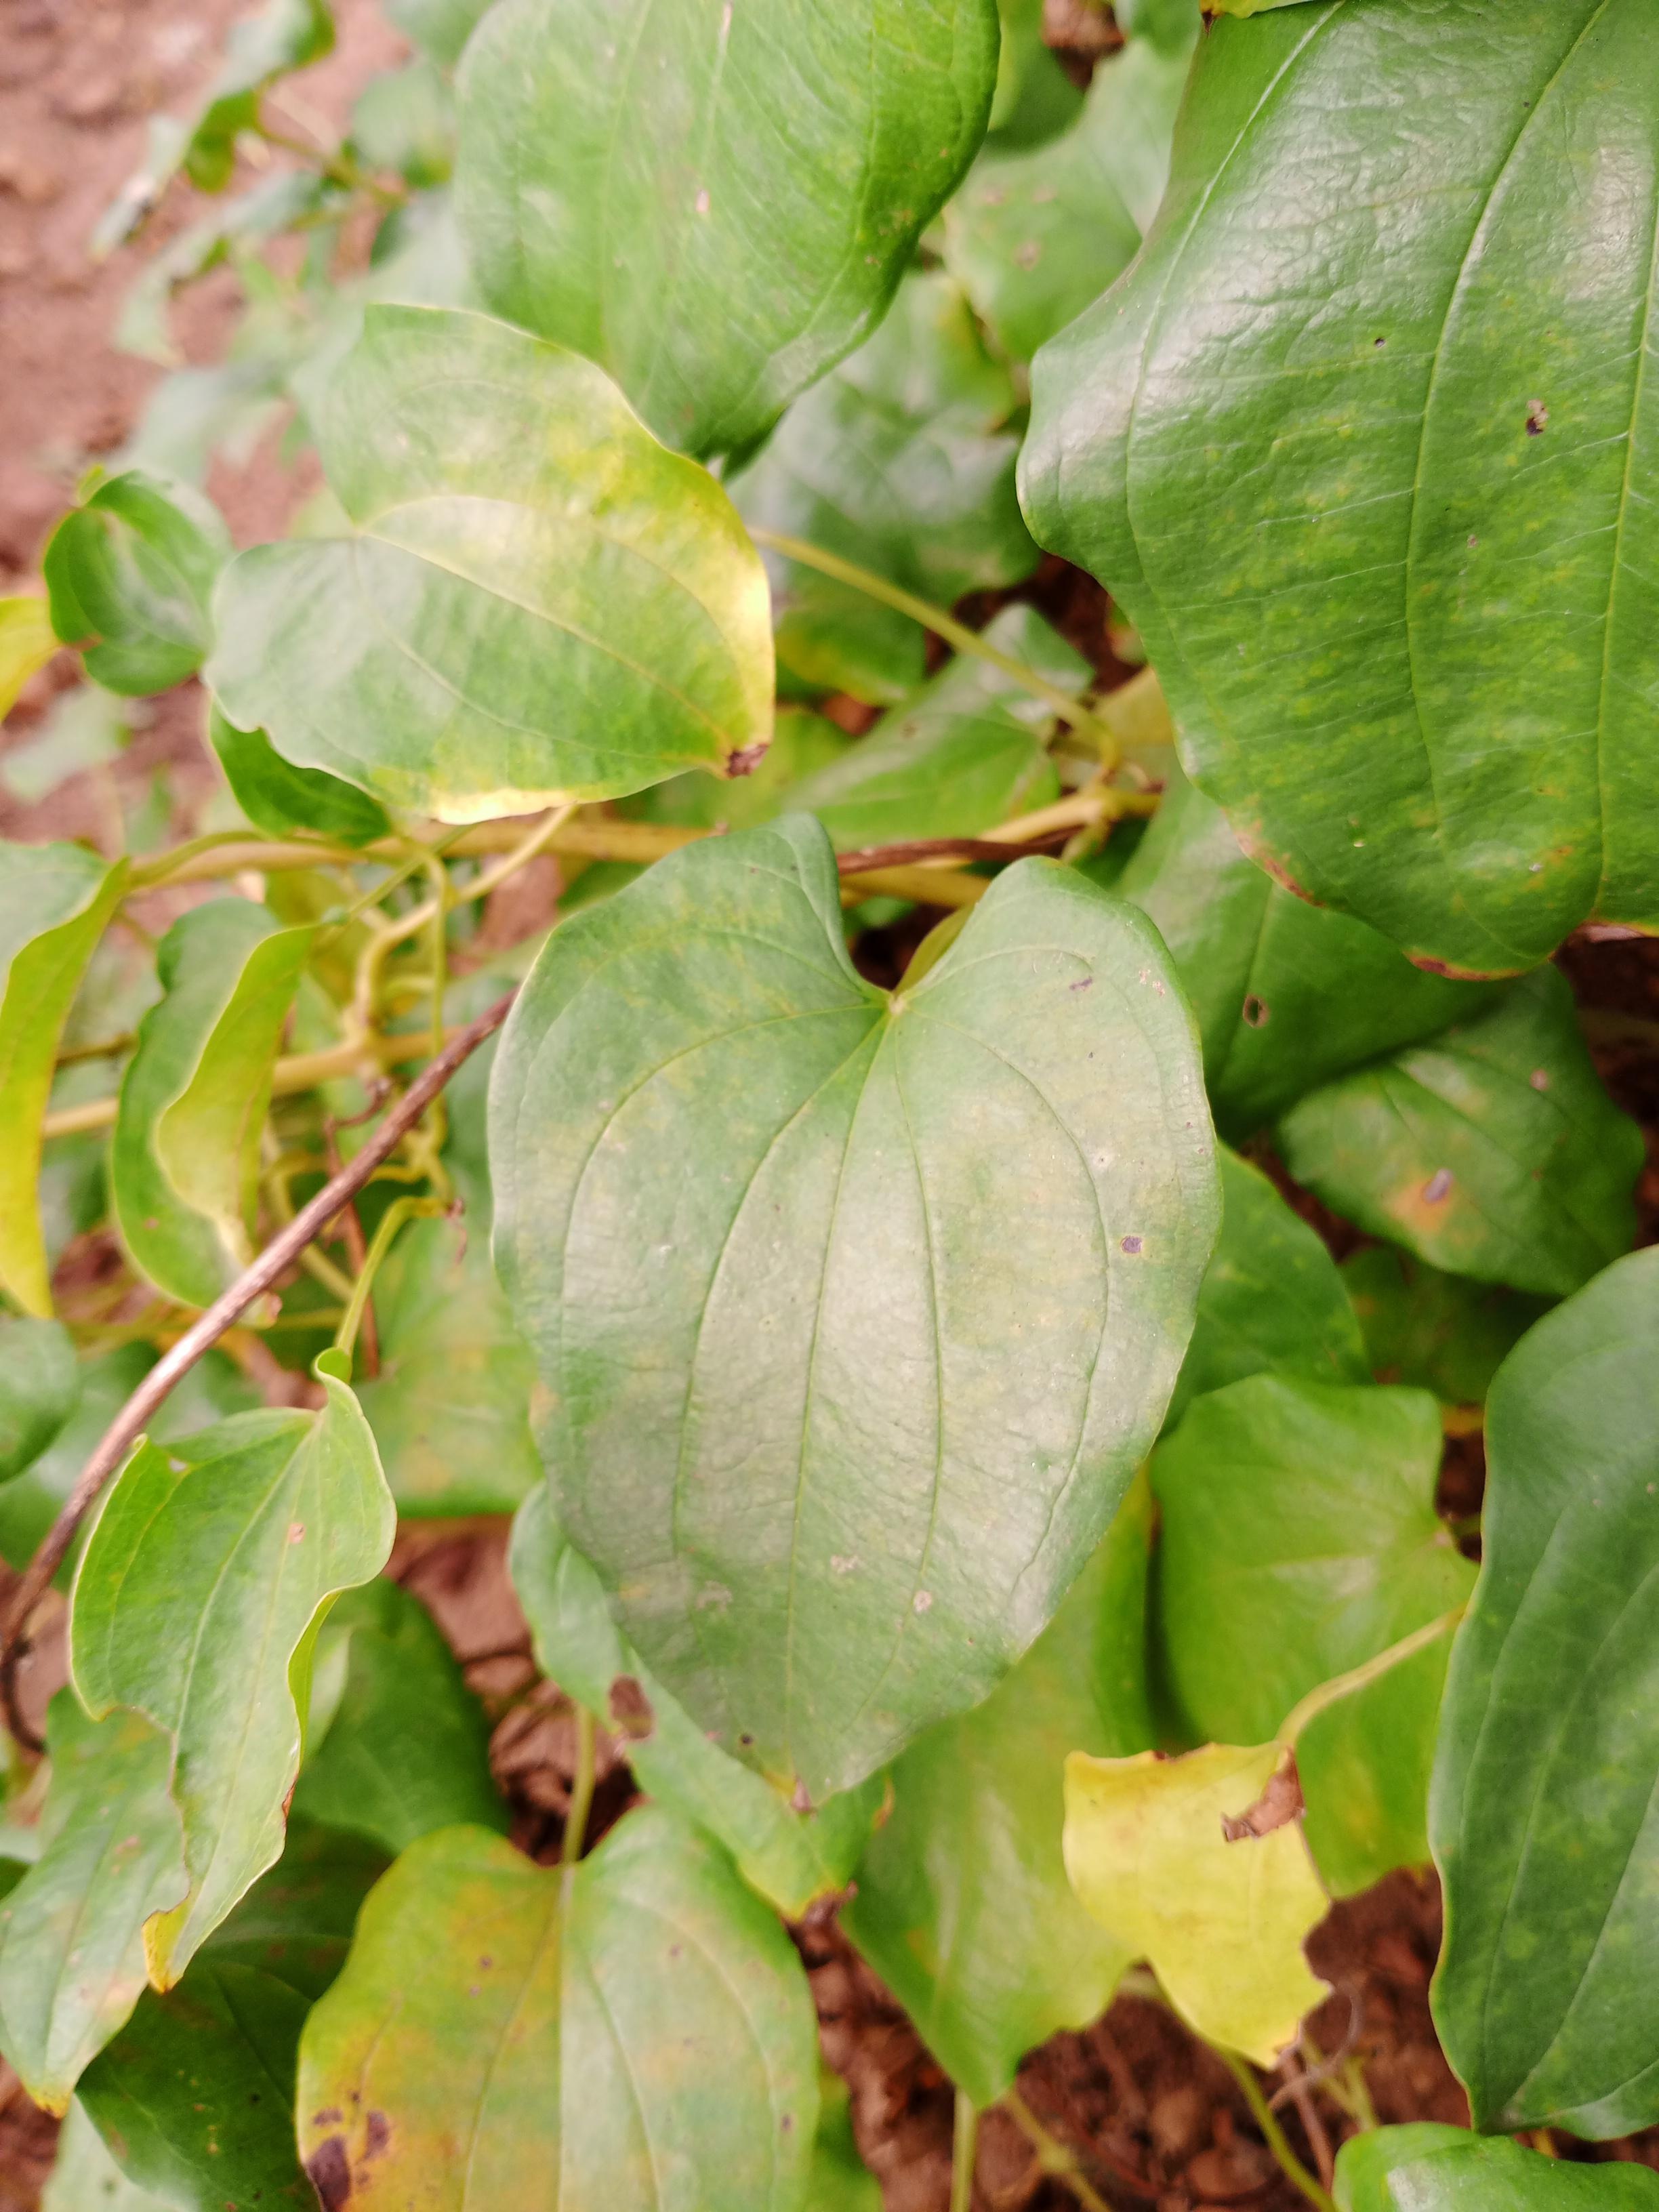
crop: yam
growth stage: vegetative
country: Nigeria
